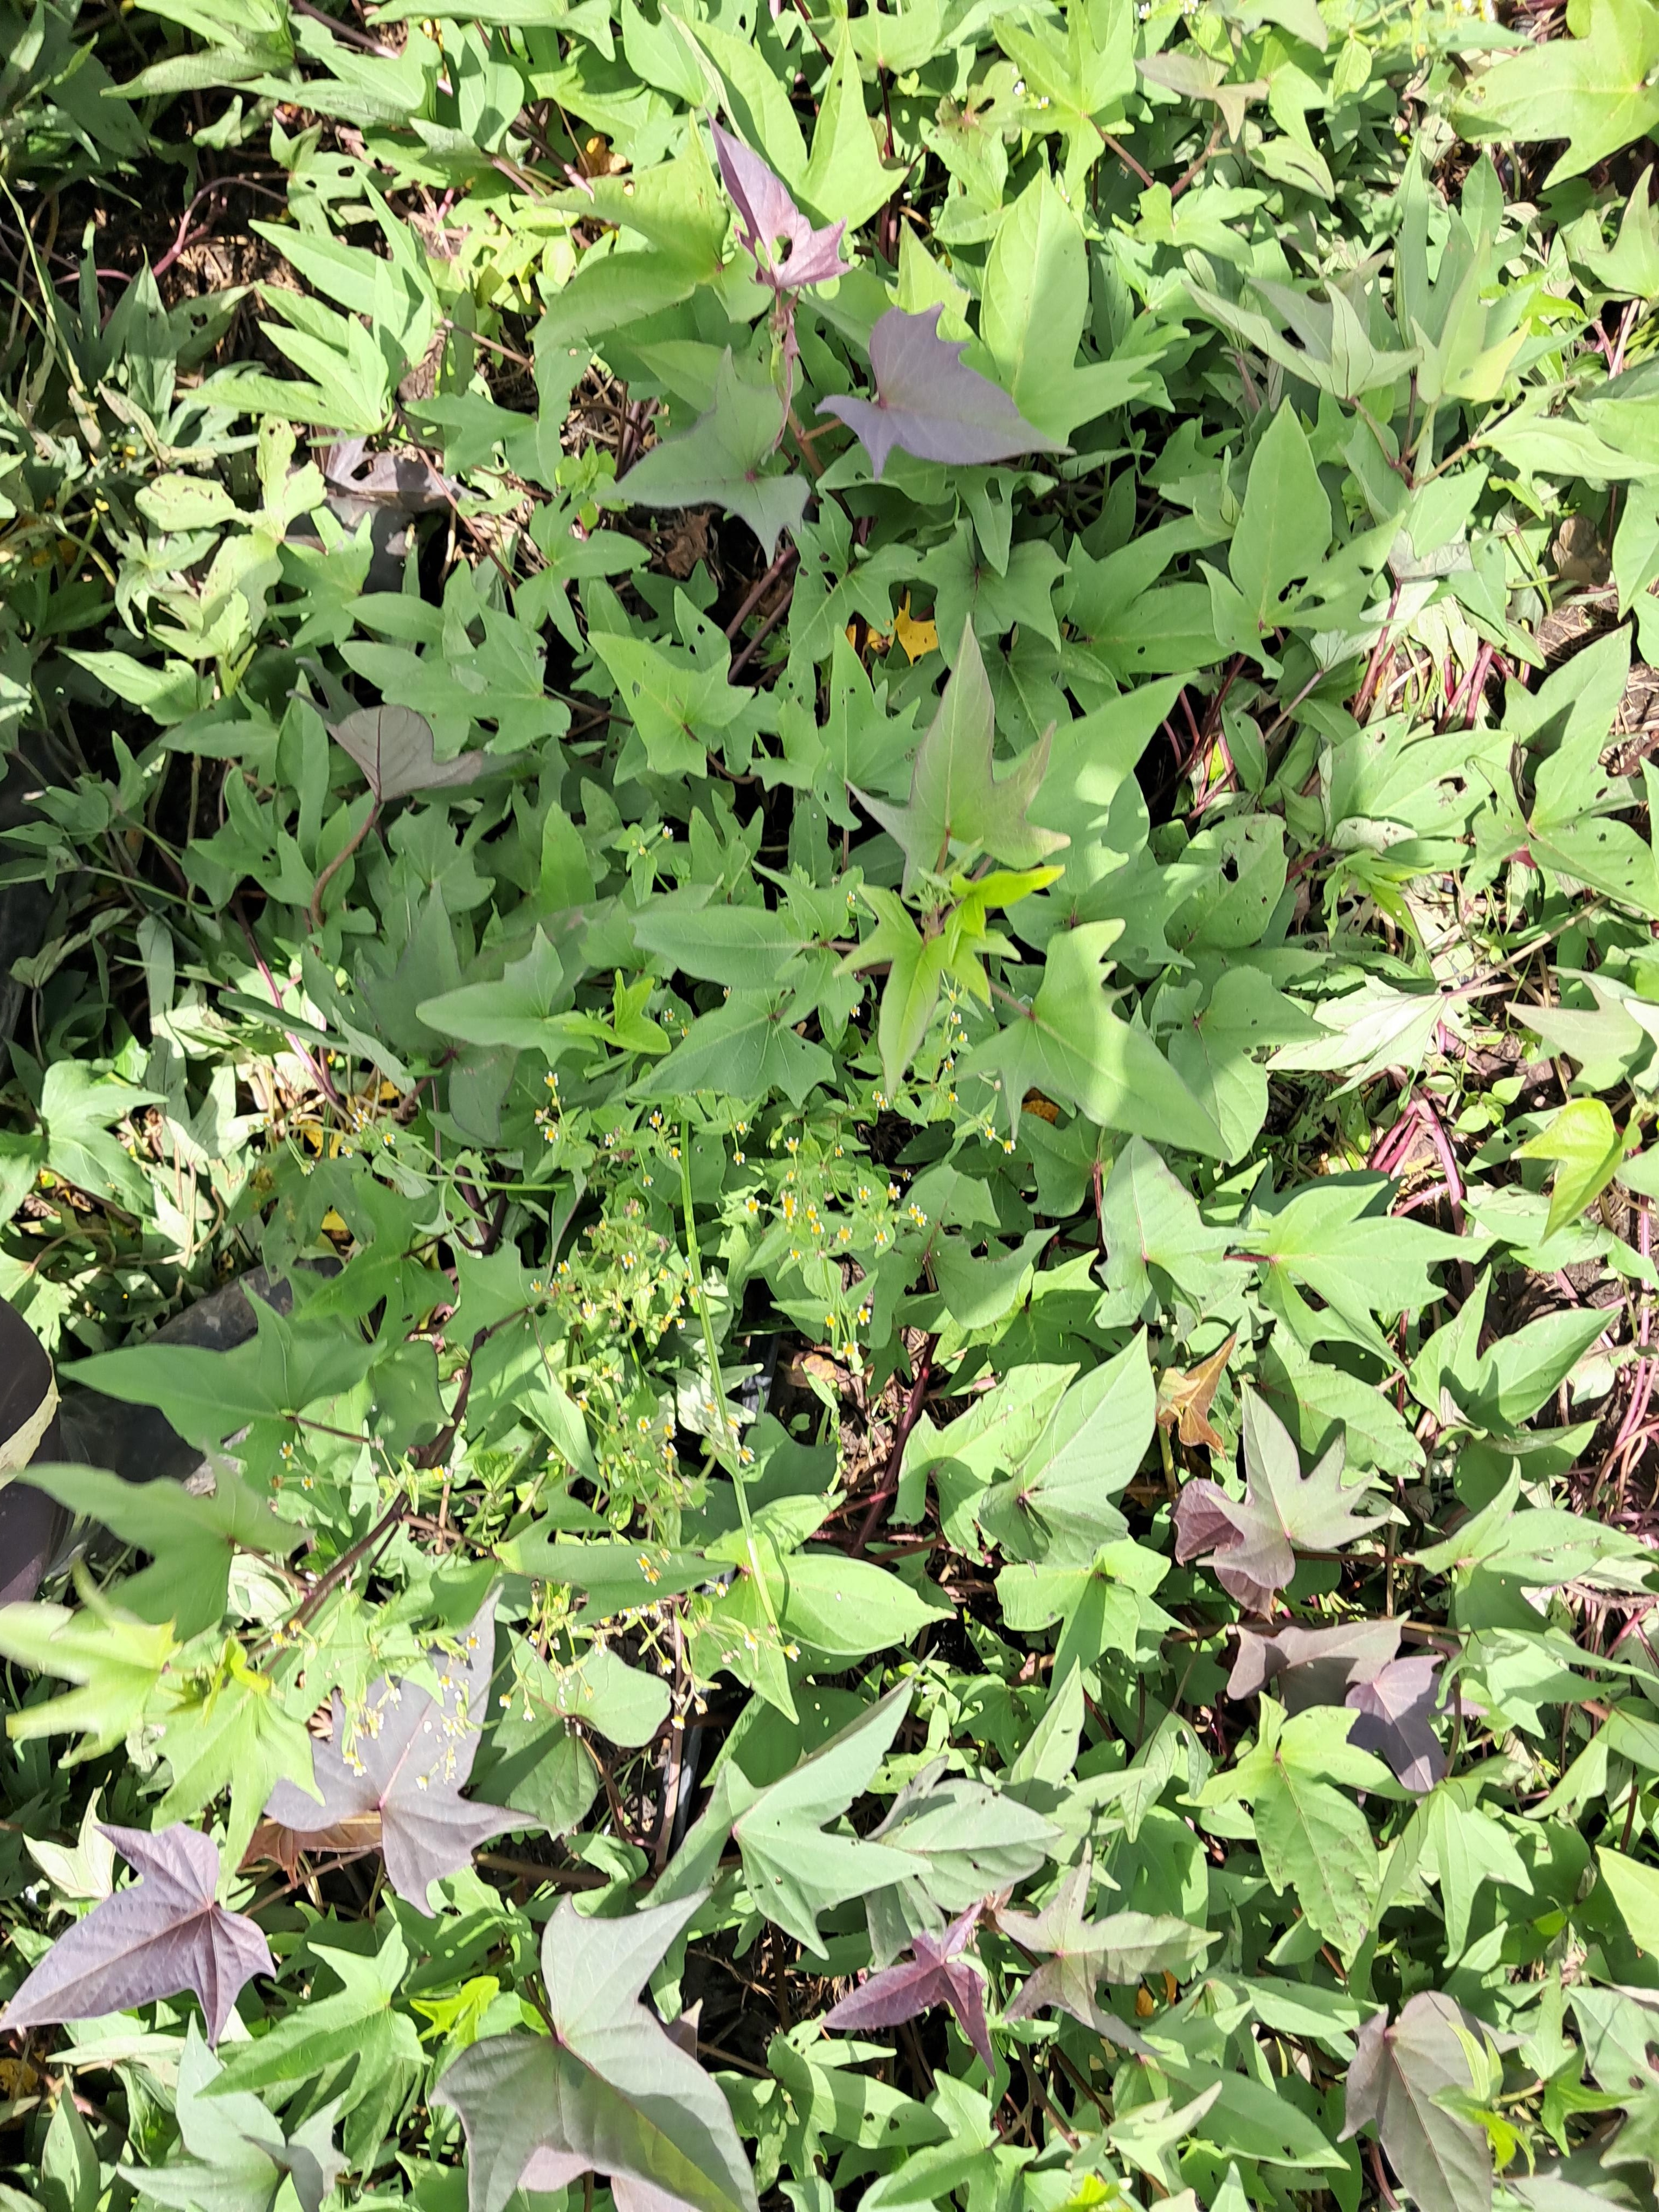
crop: sweet potato
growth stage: vegetative
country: Tanzania
